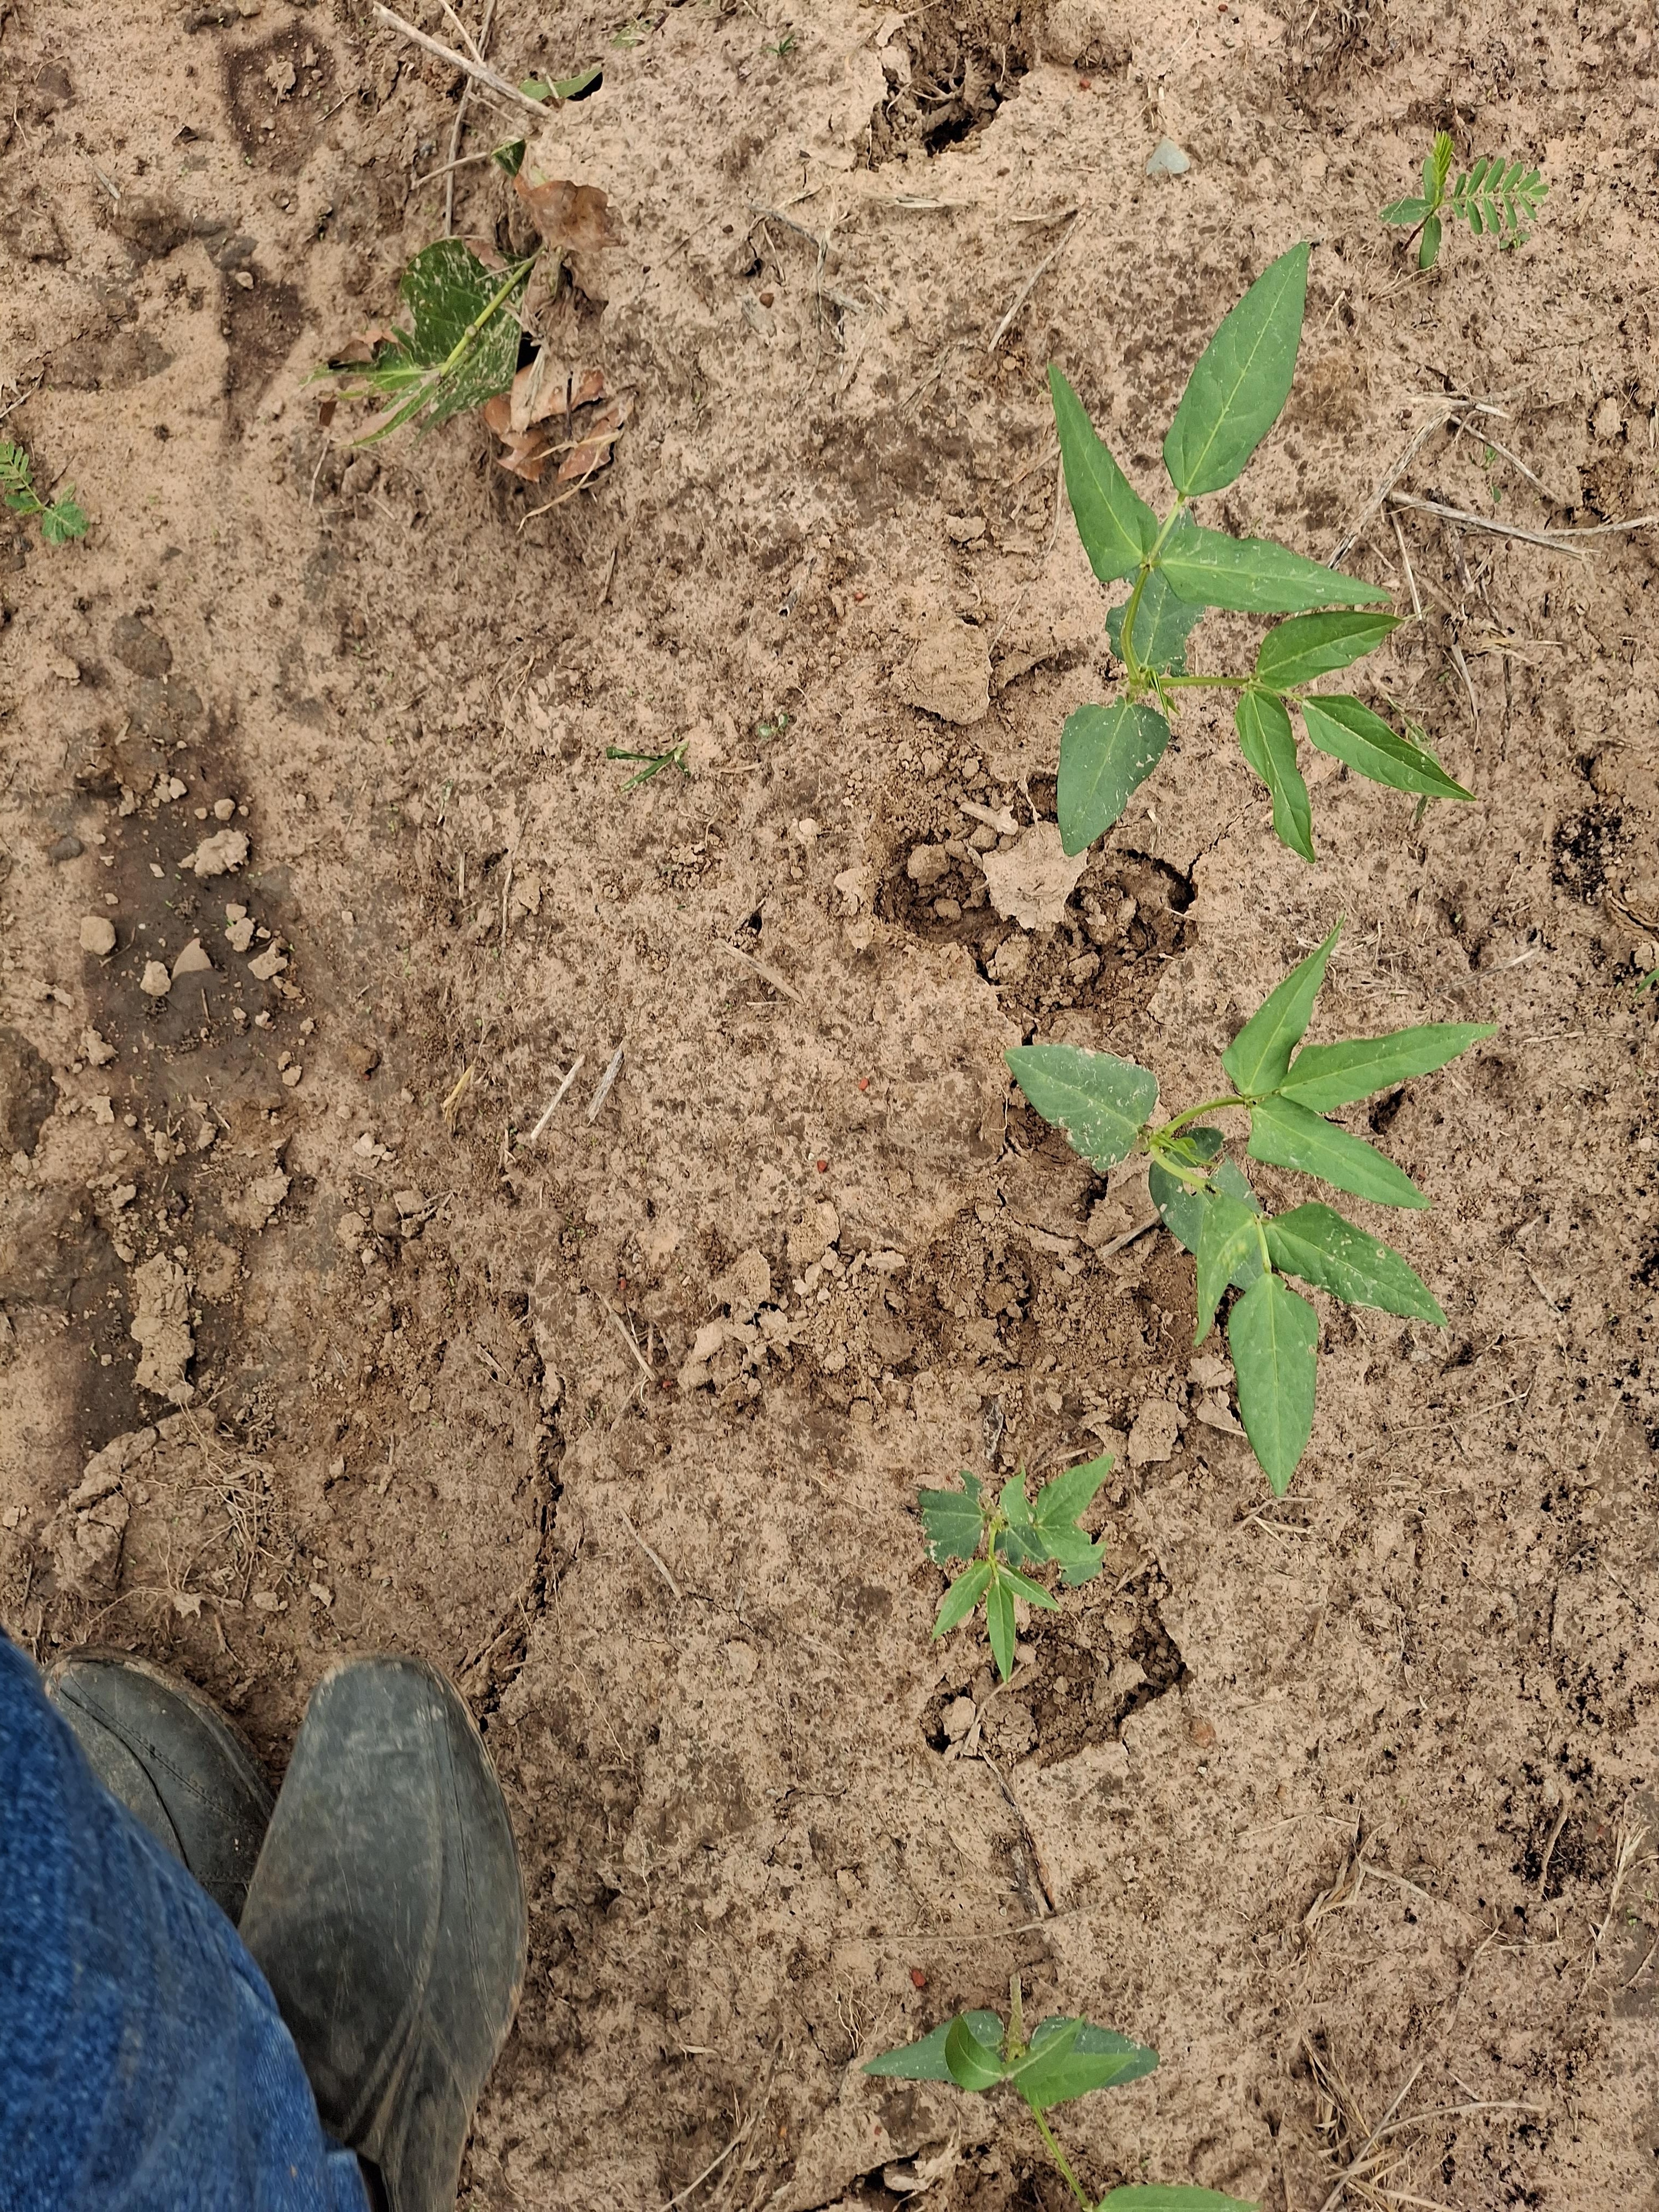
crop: cowpea
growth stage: emergence
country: Nigeria
